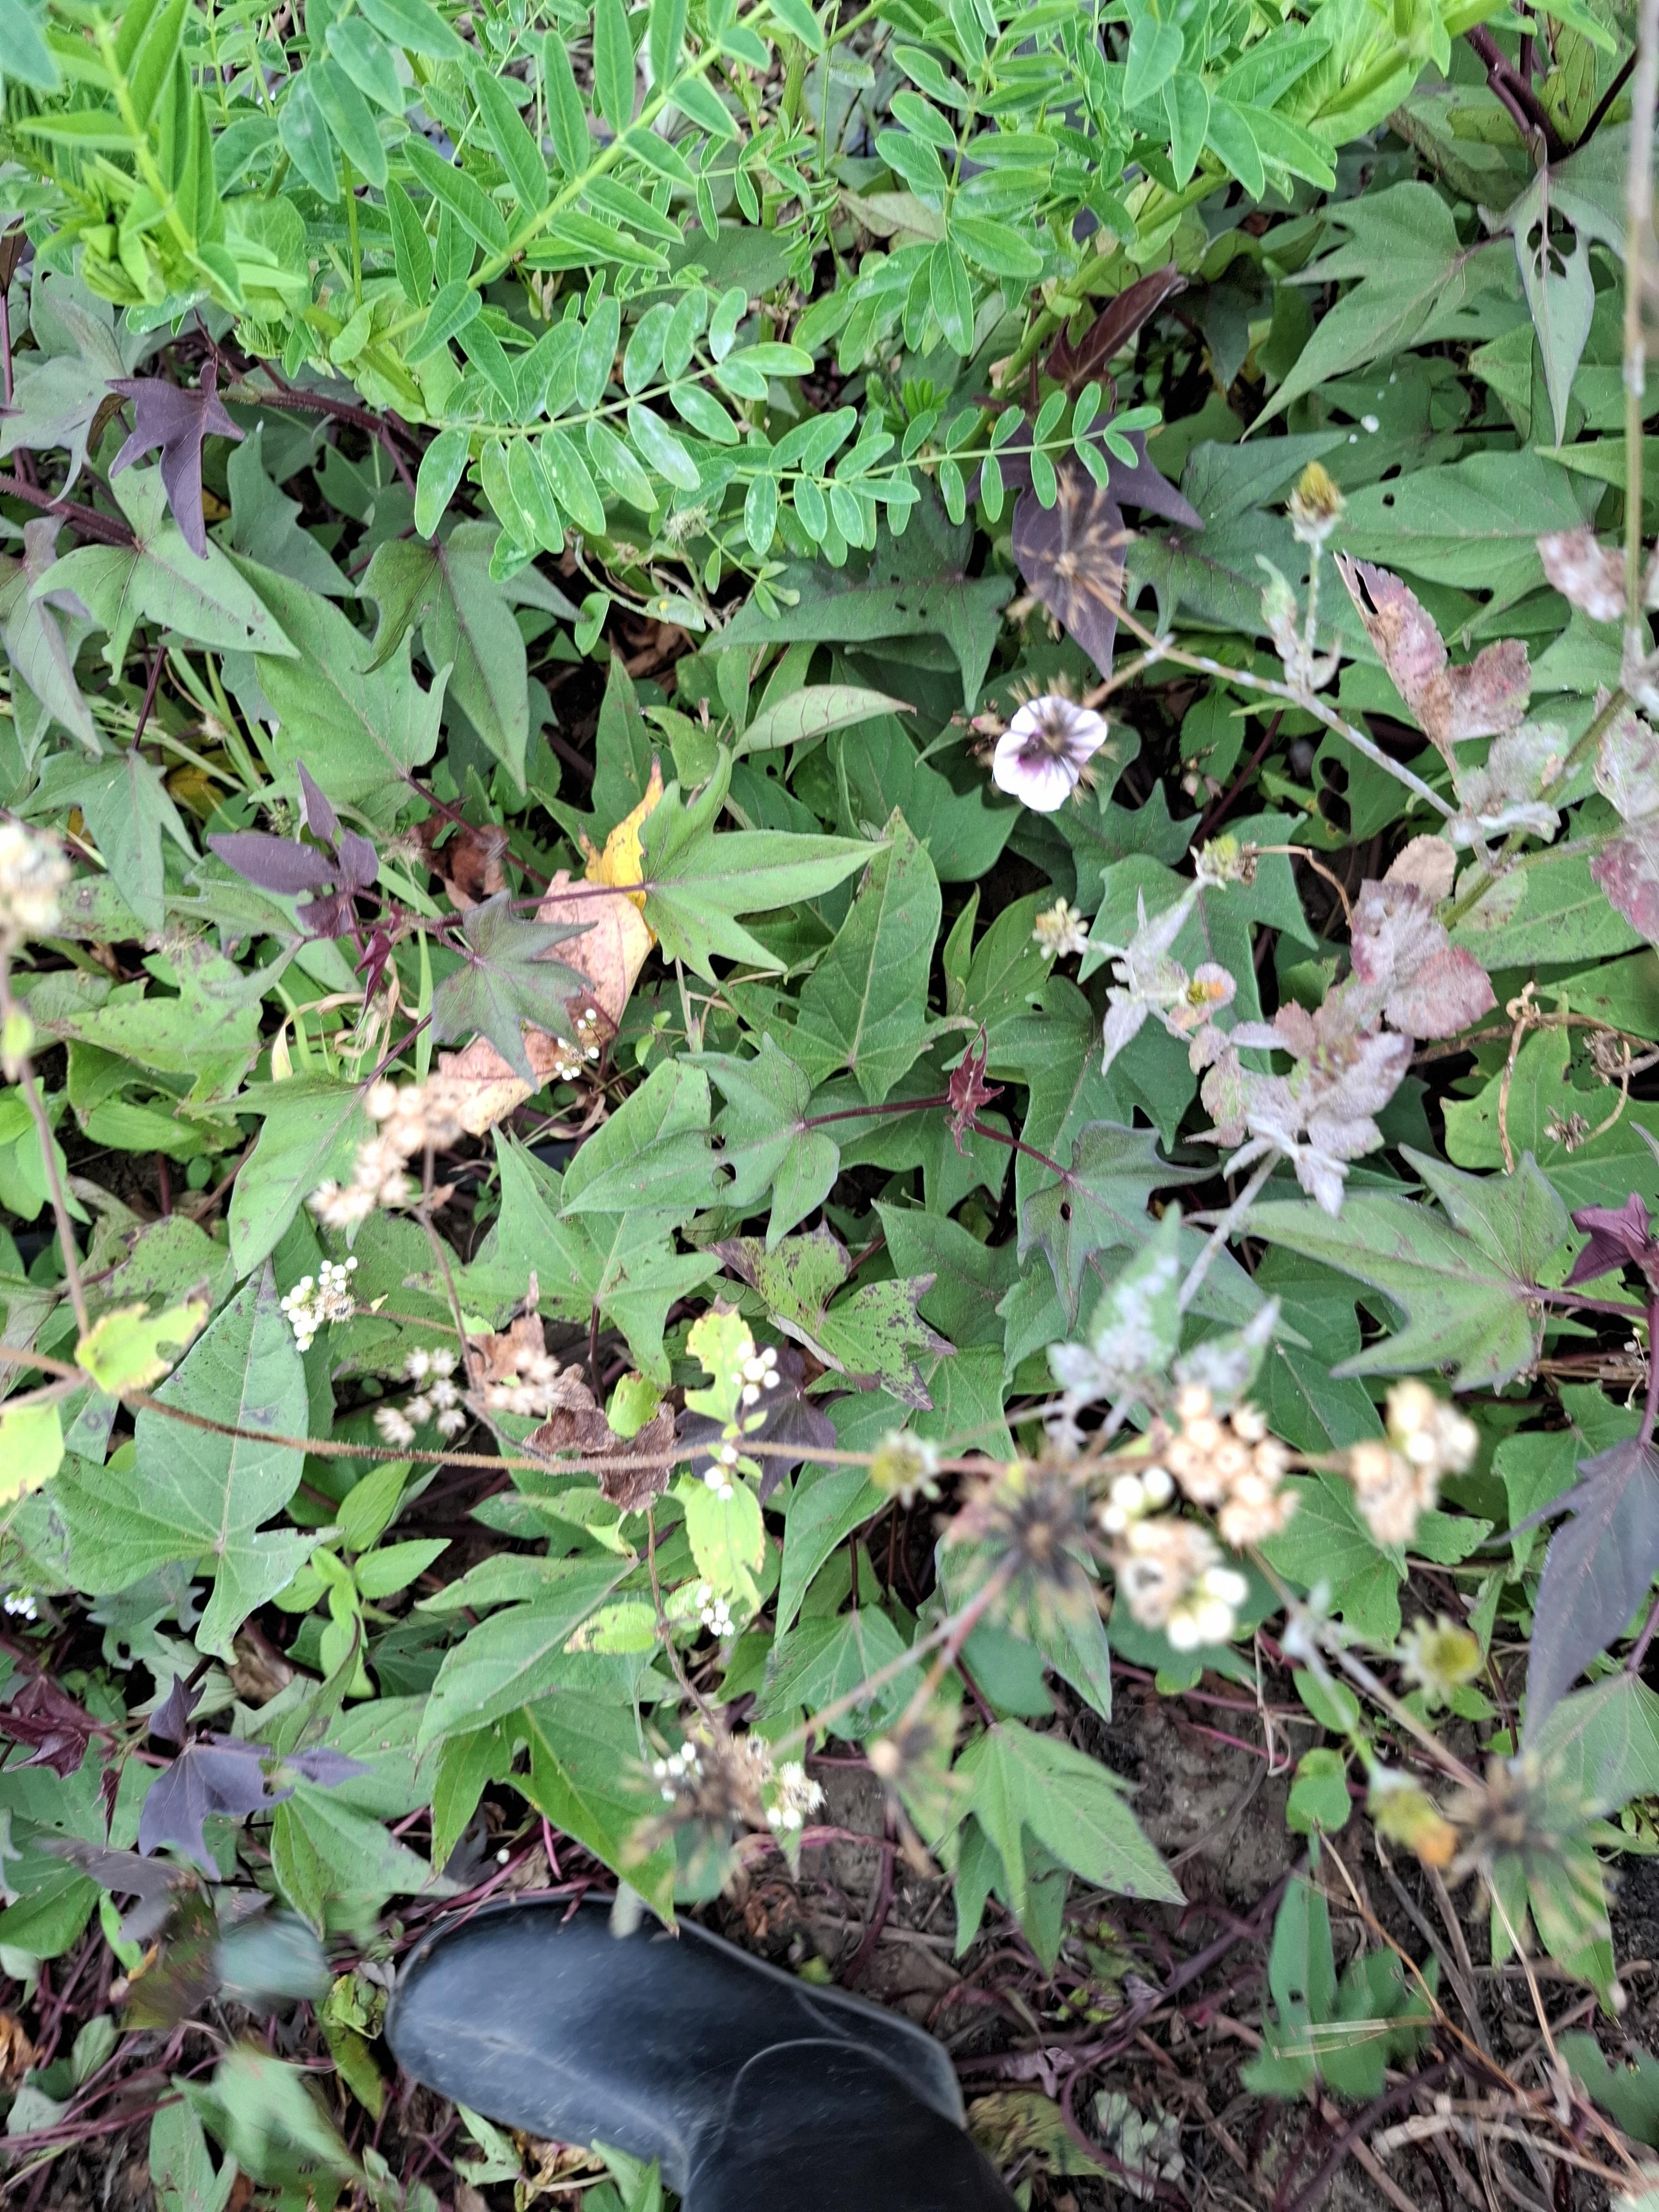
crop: sweet potato
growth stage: flowering
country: Tanzania
